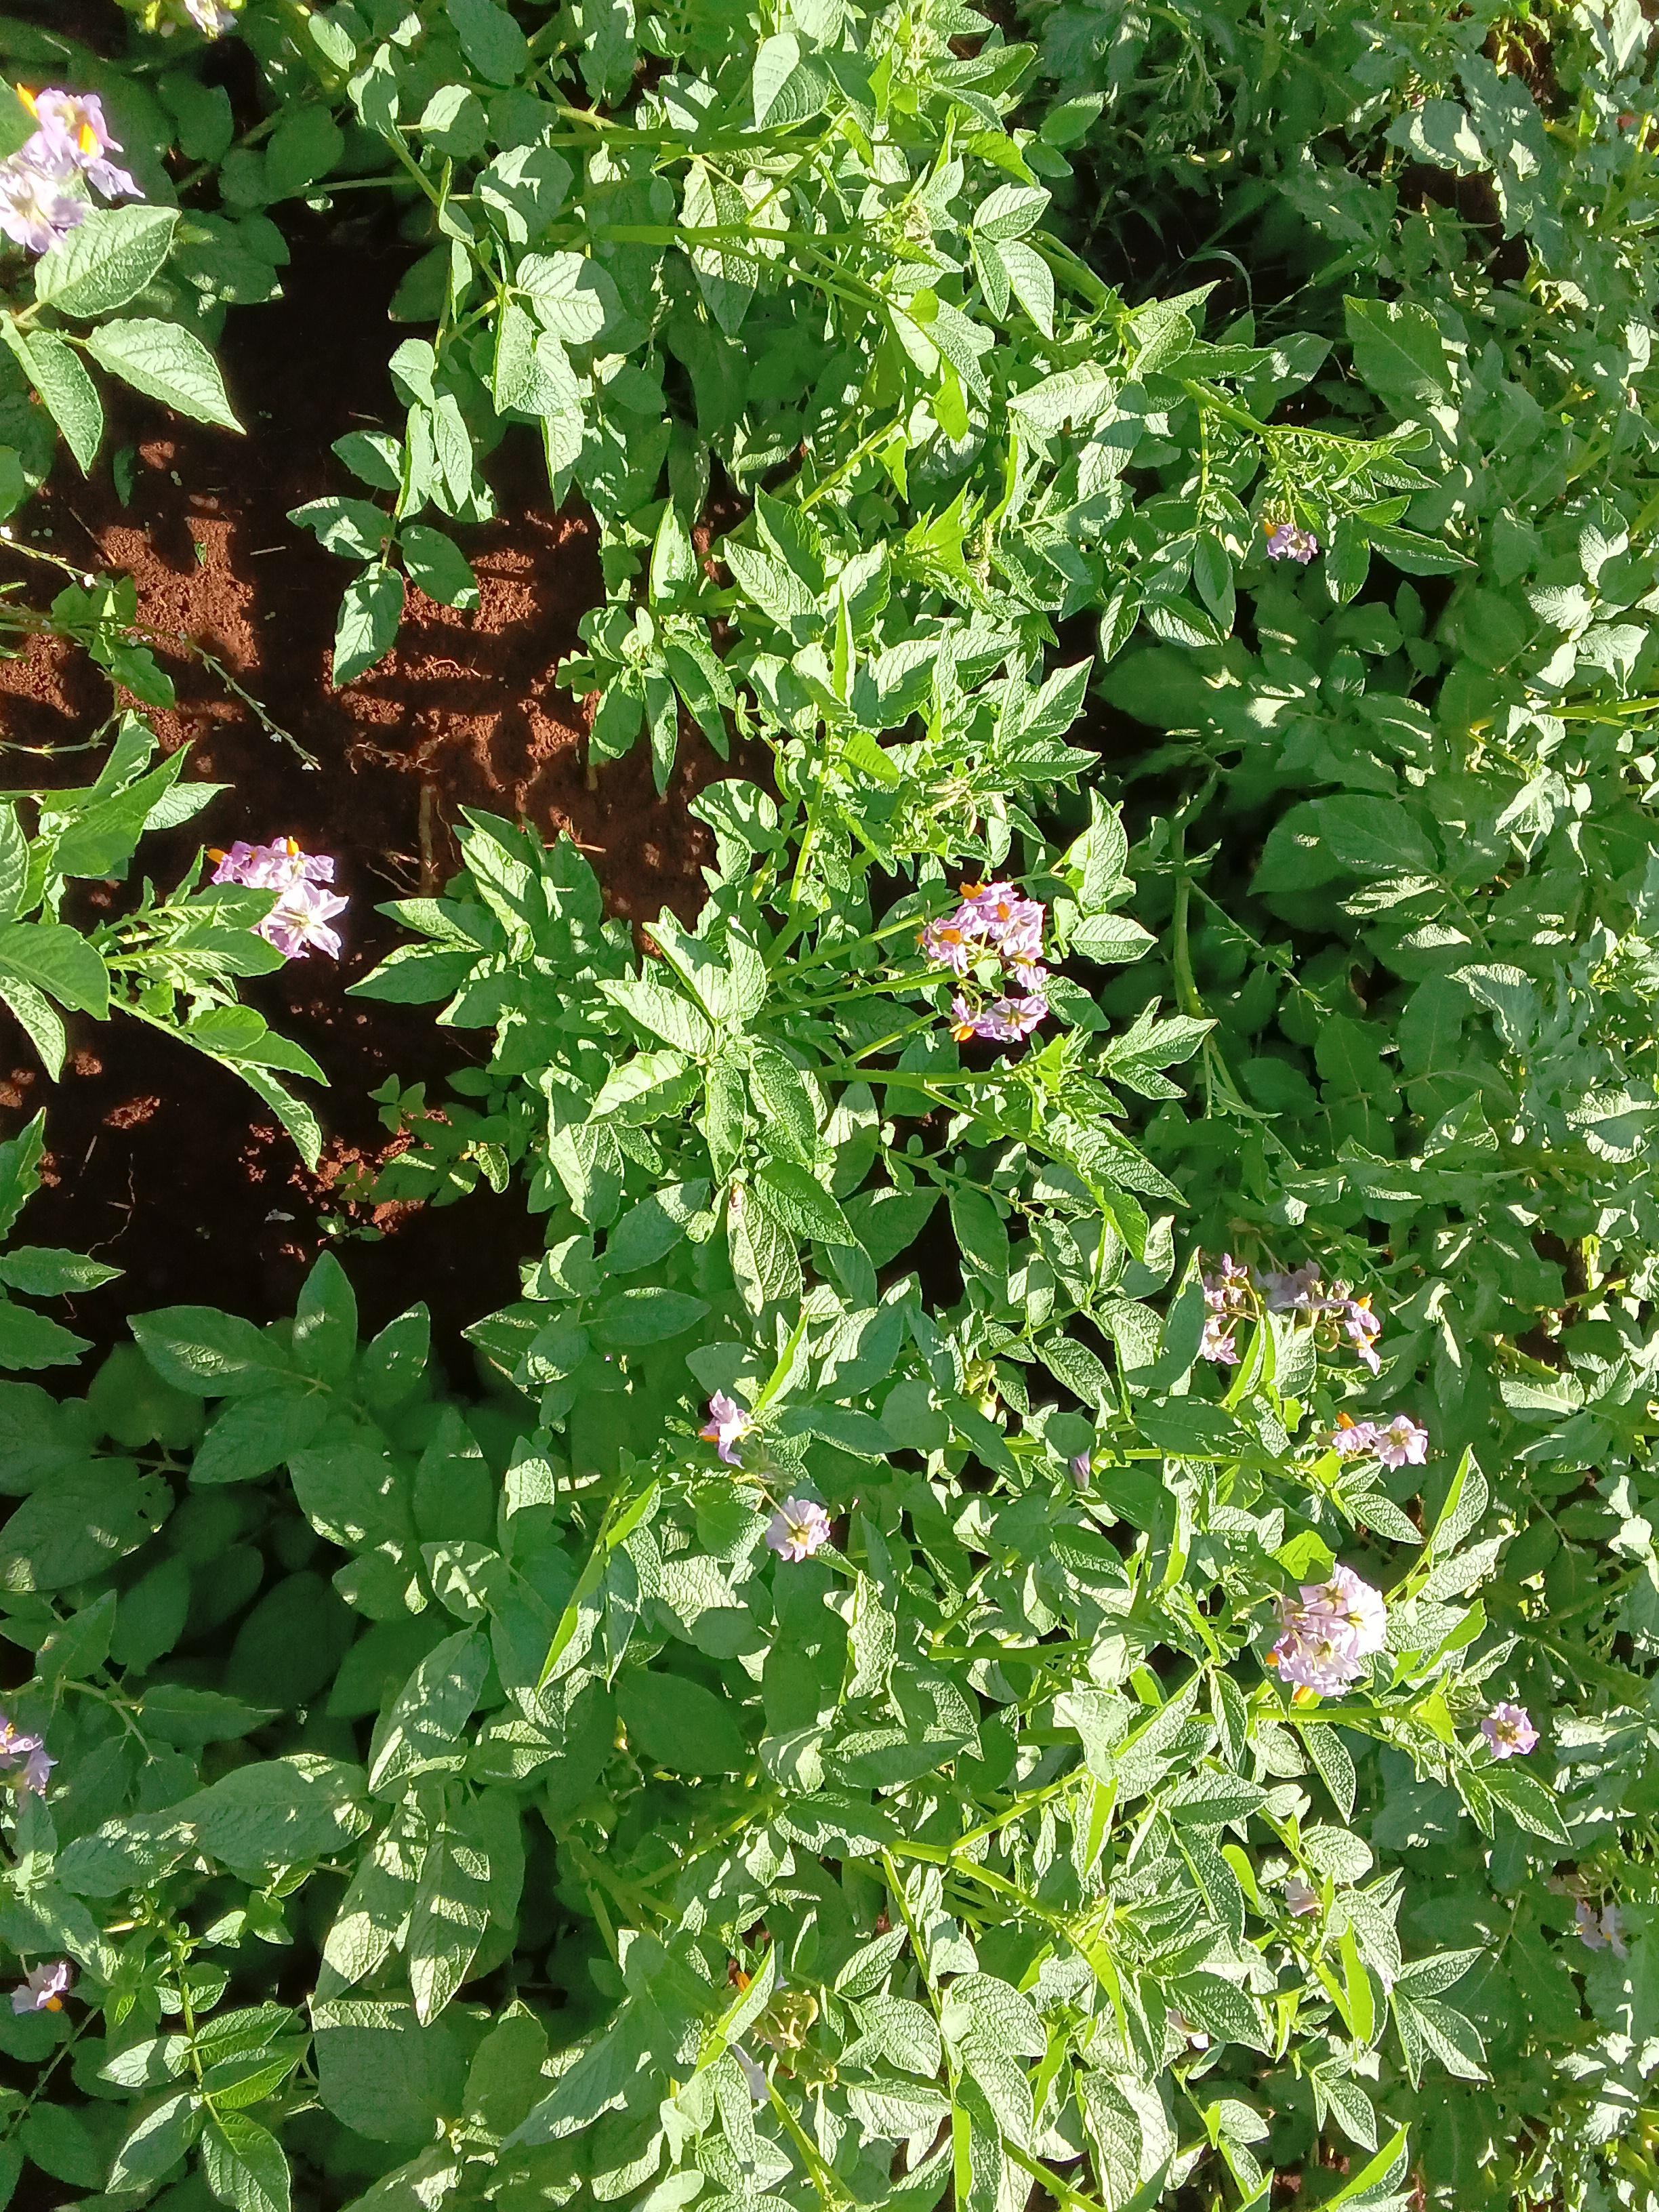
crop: potato
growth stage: flowering
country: Kenya
